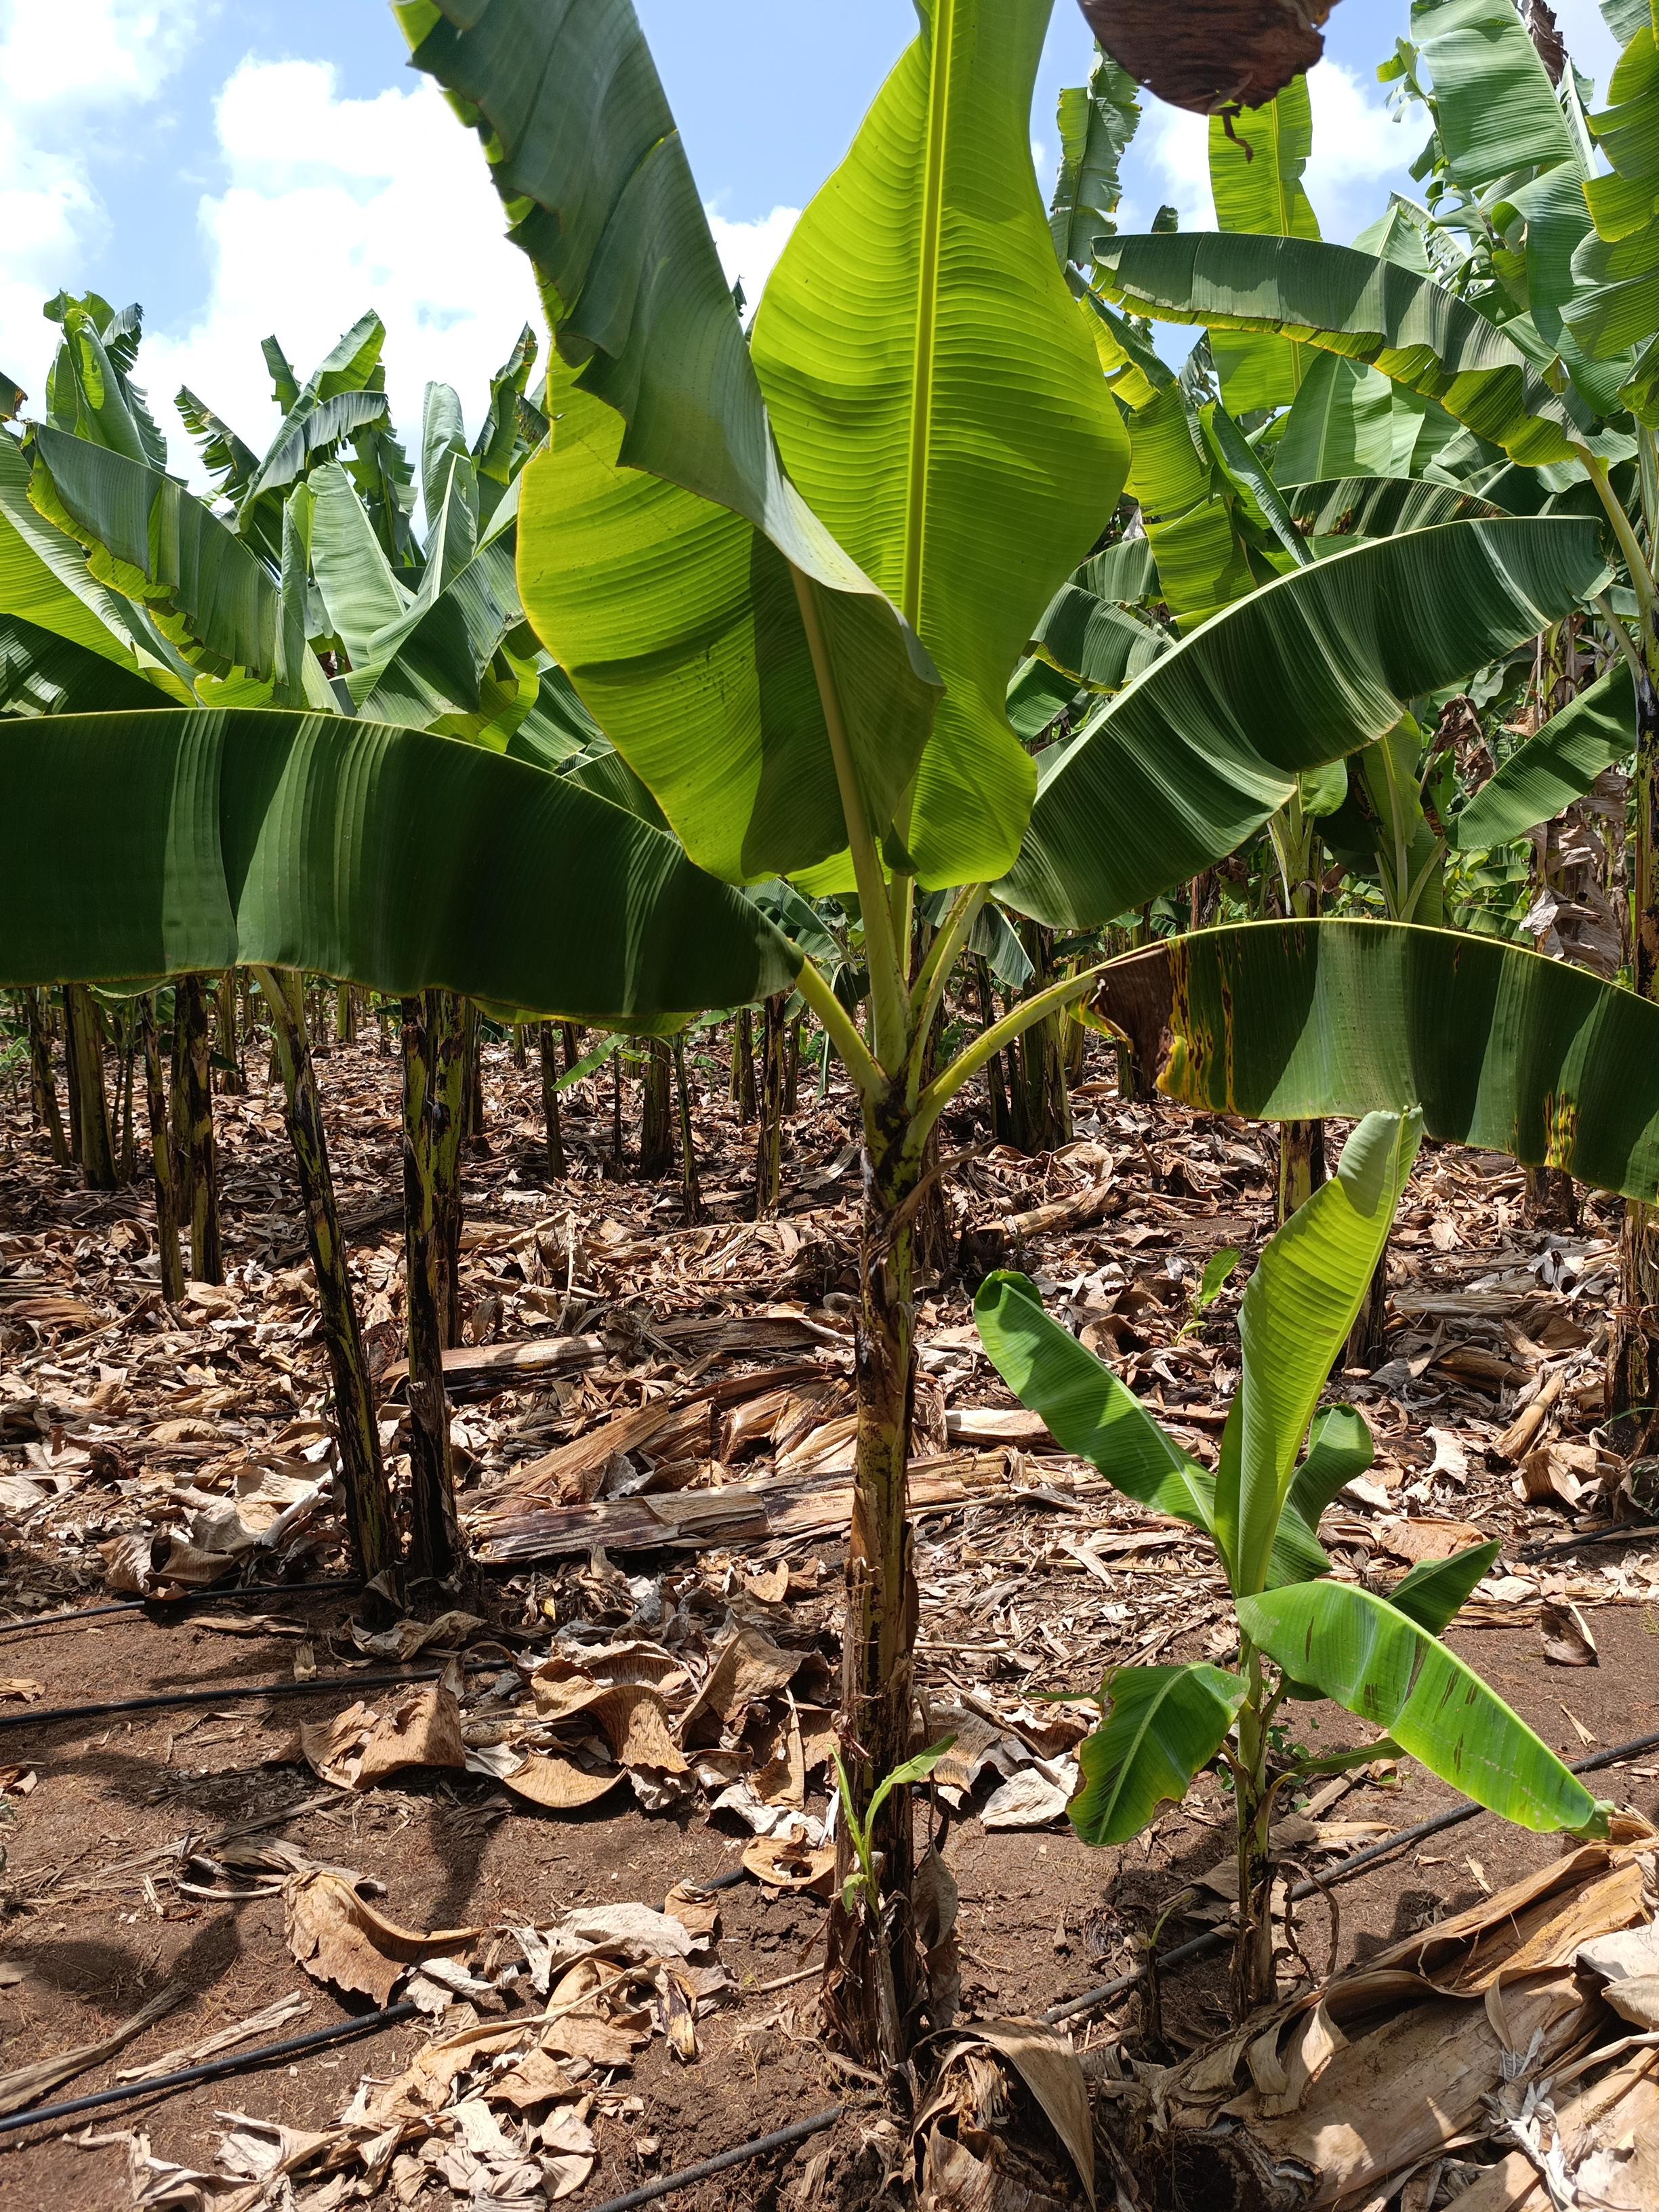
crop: banana
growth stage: vegetative
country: Tanzania
